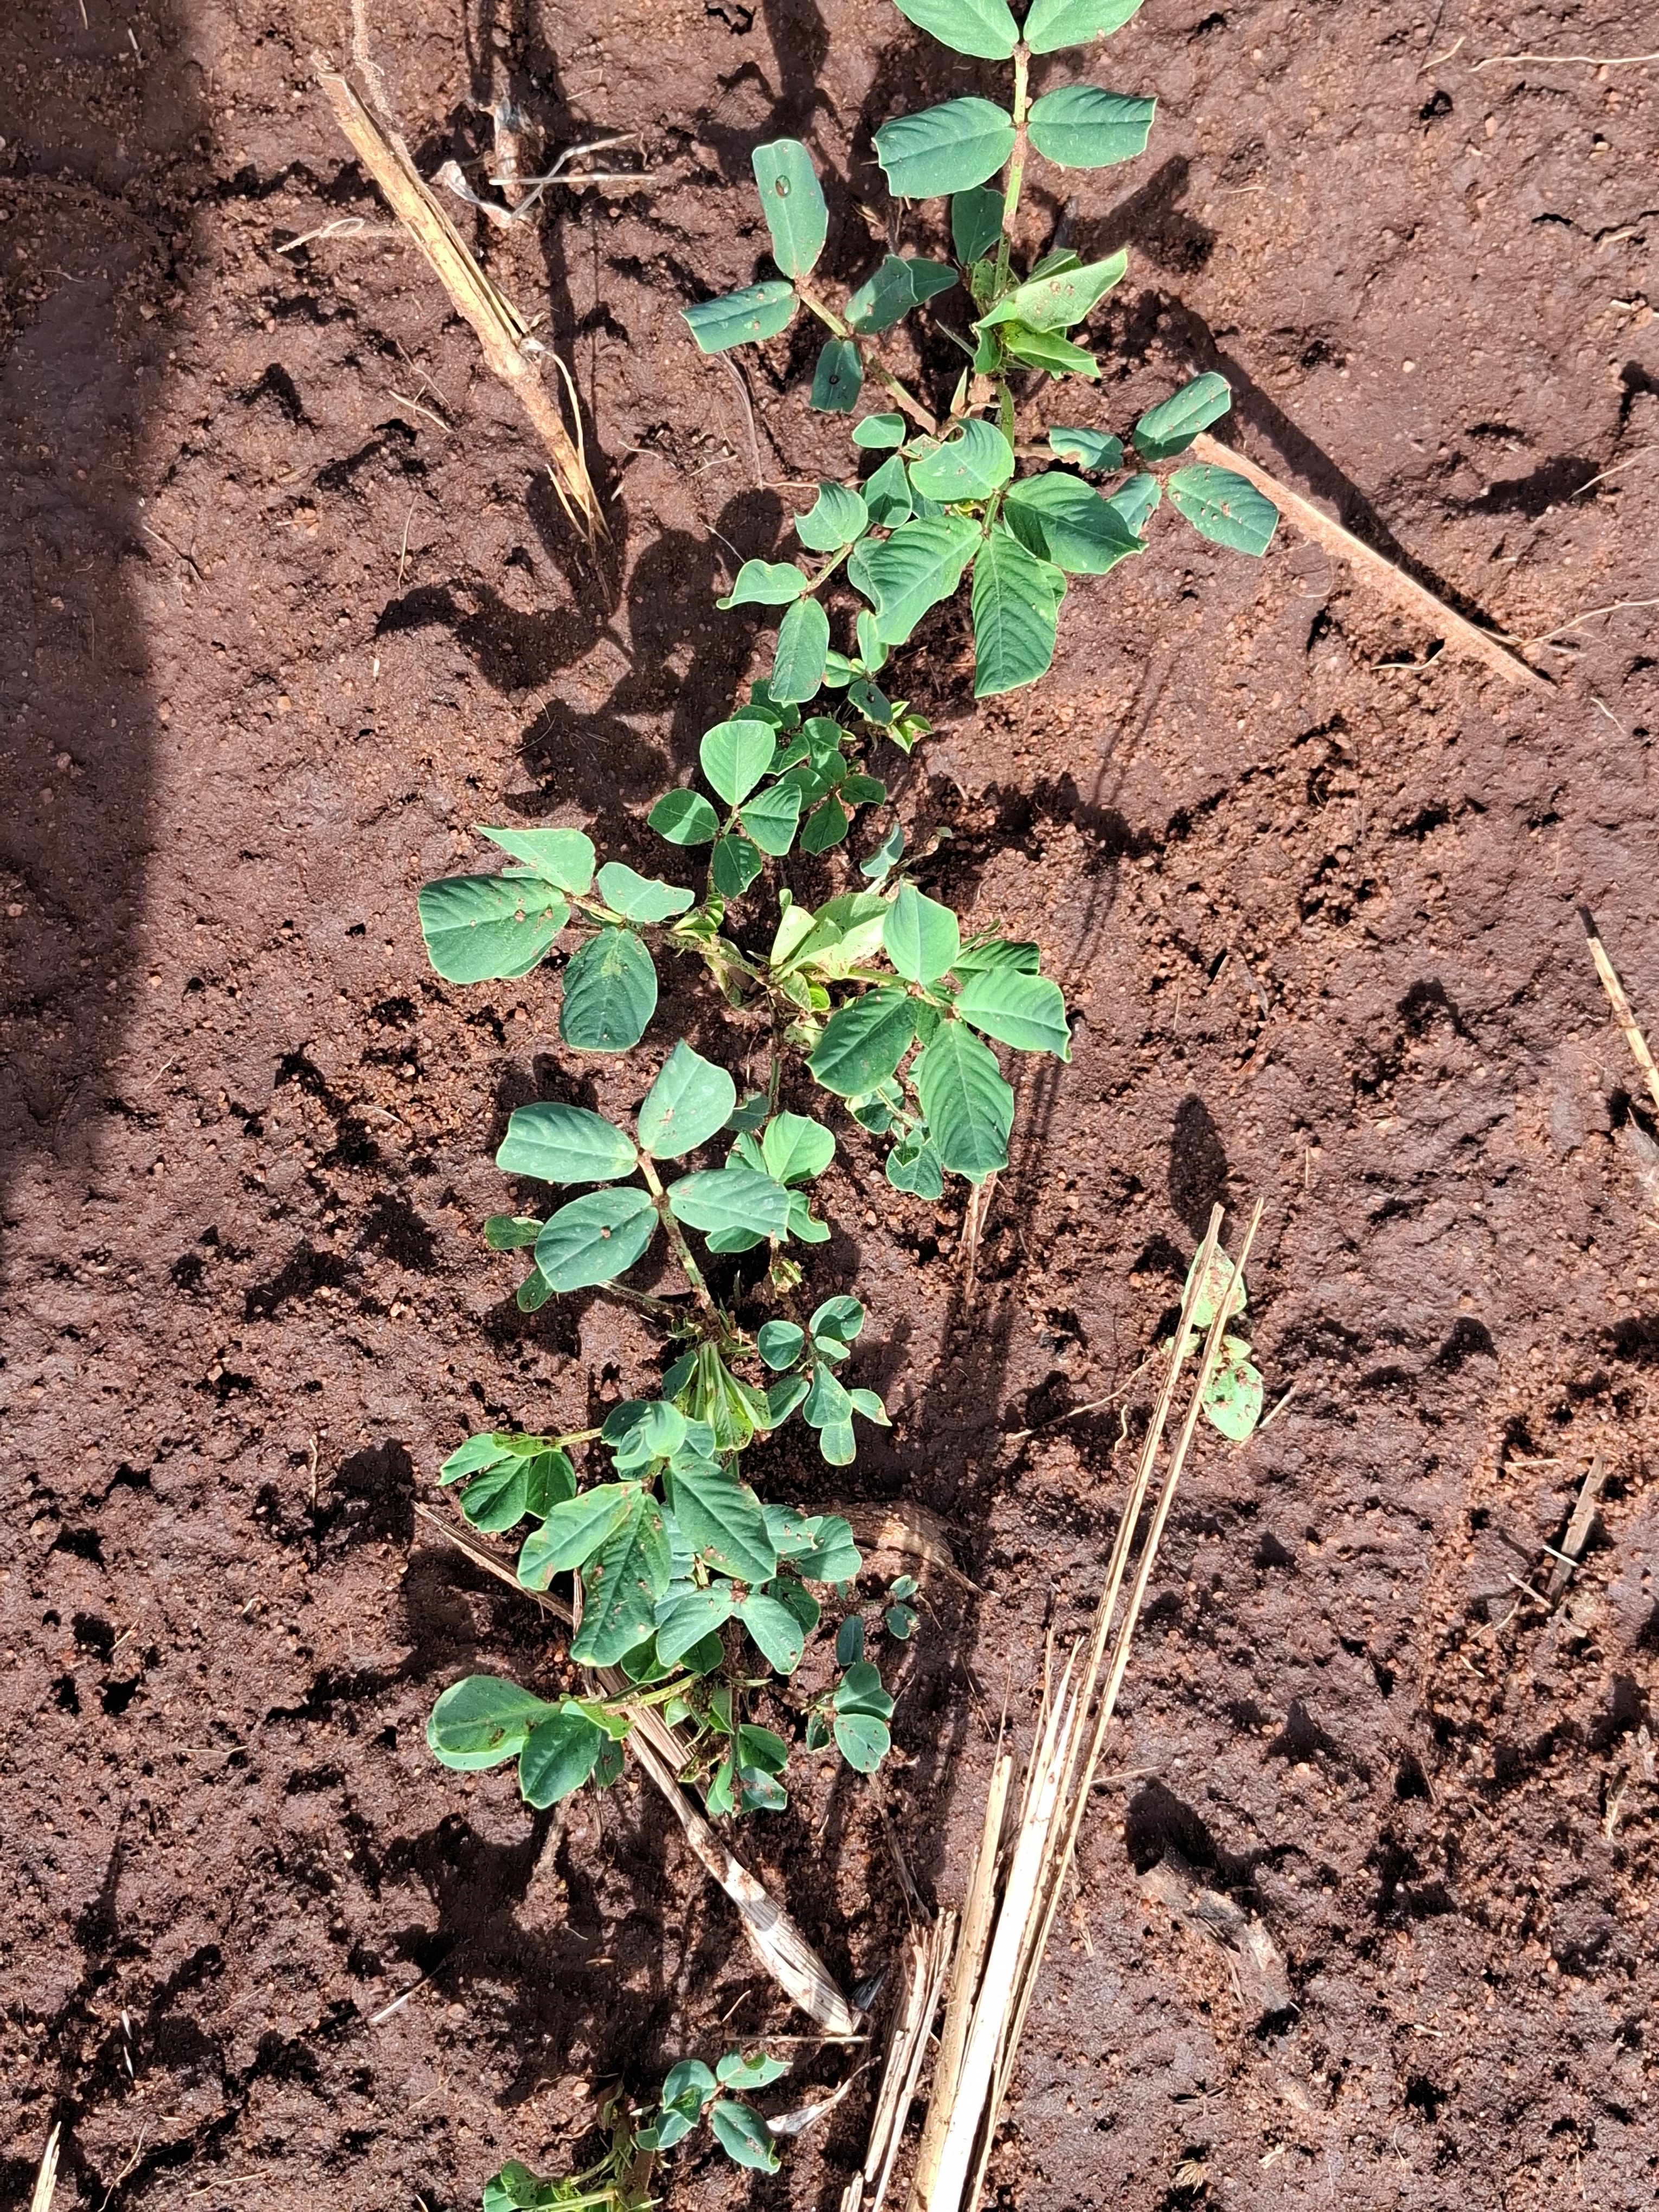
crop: groundnut
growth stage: vegetative
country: Kenya
